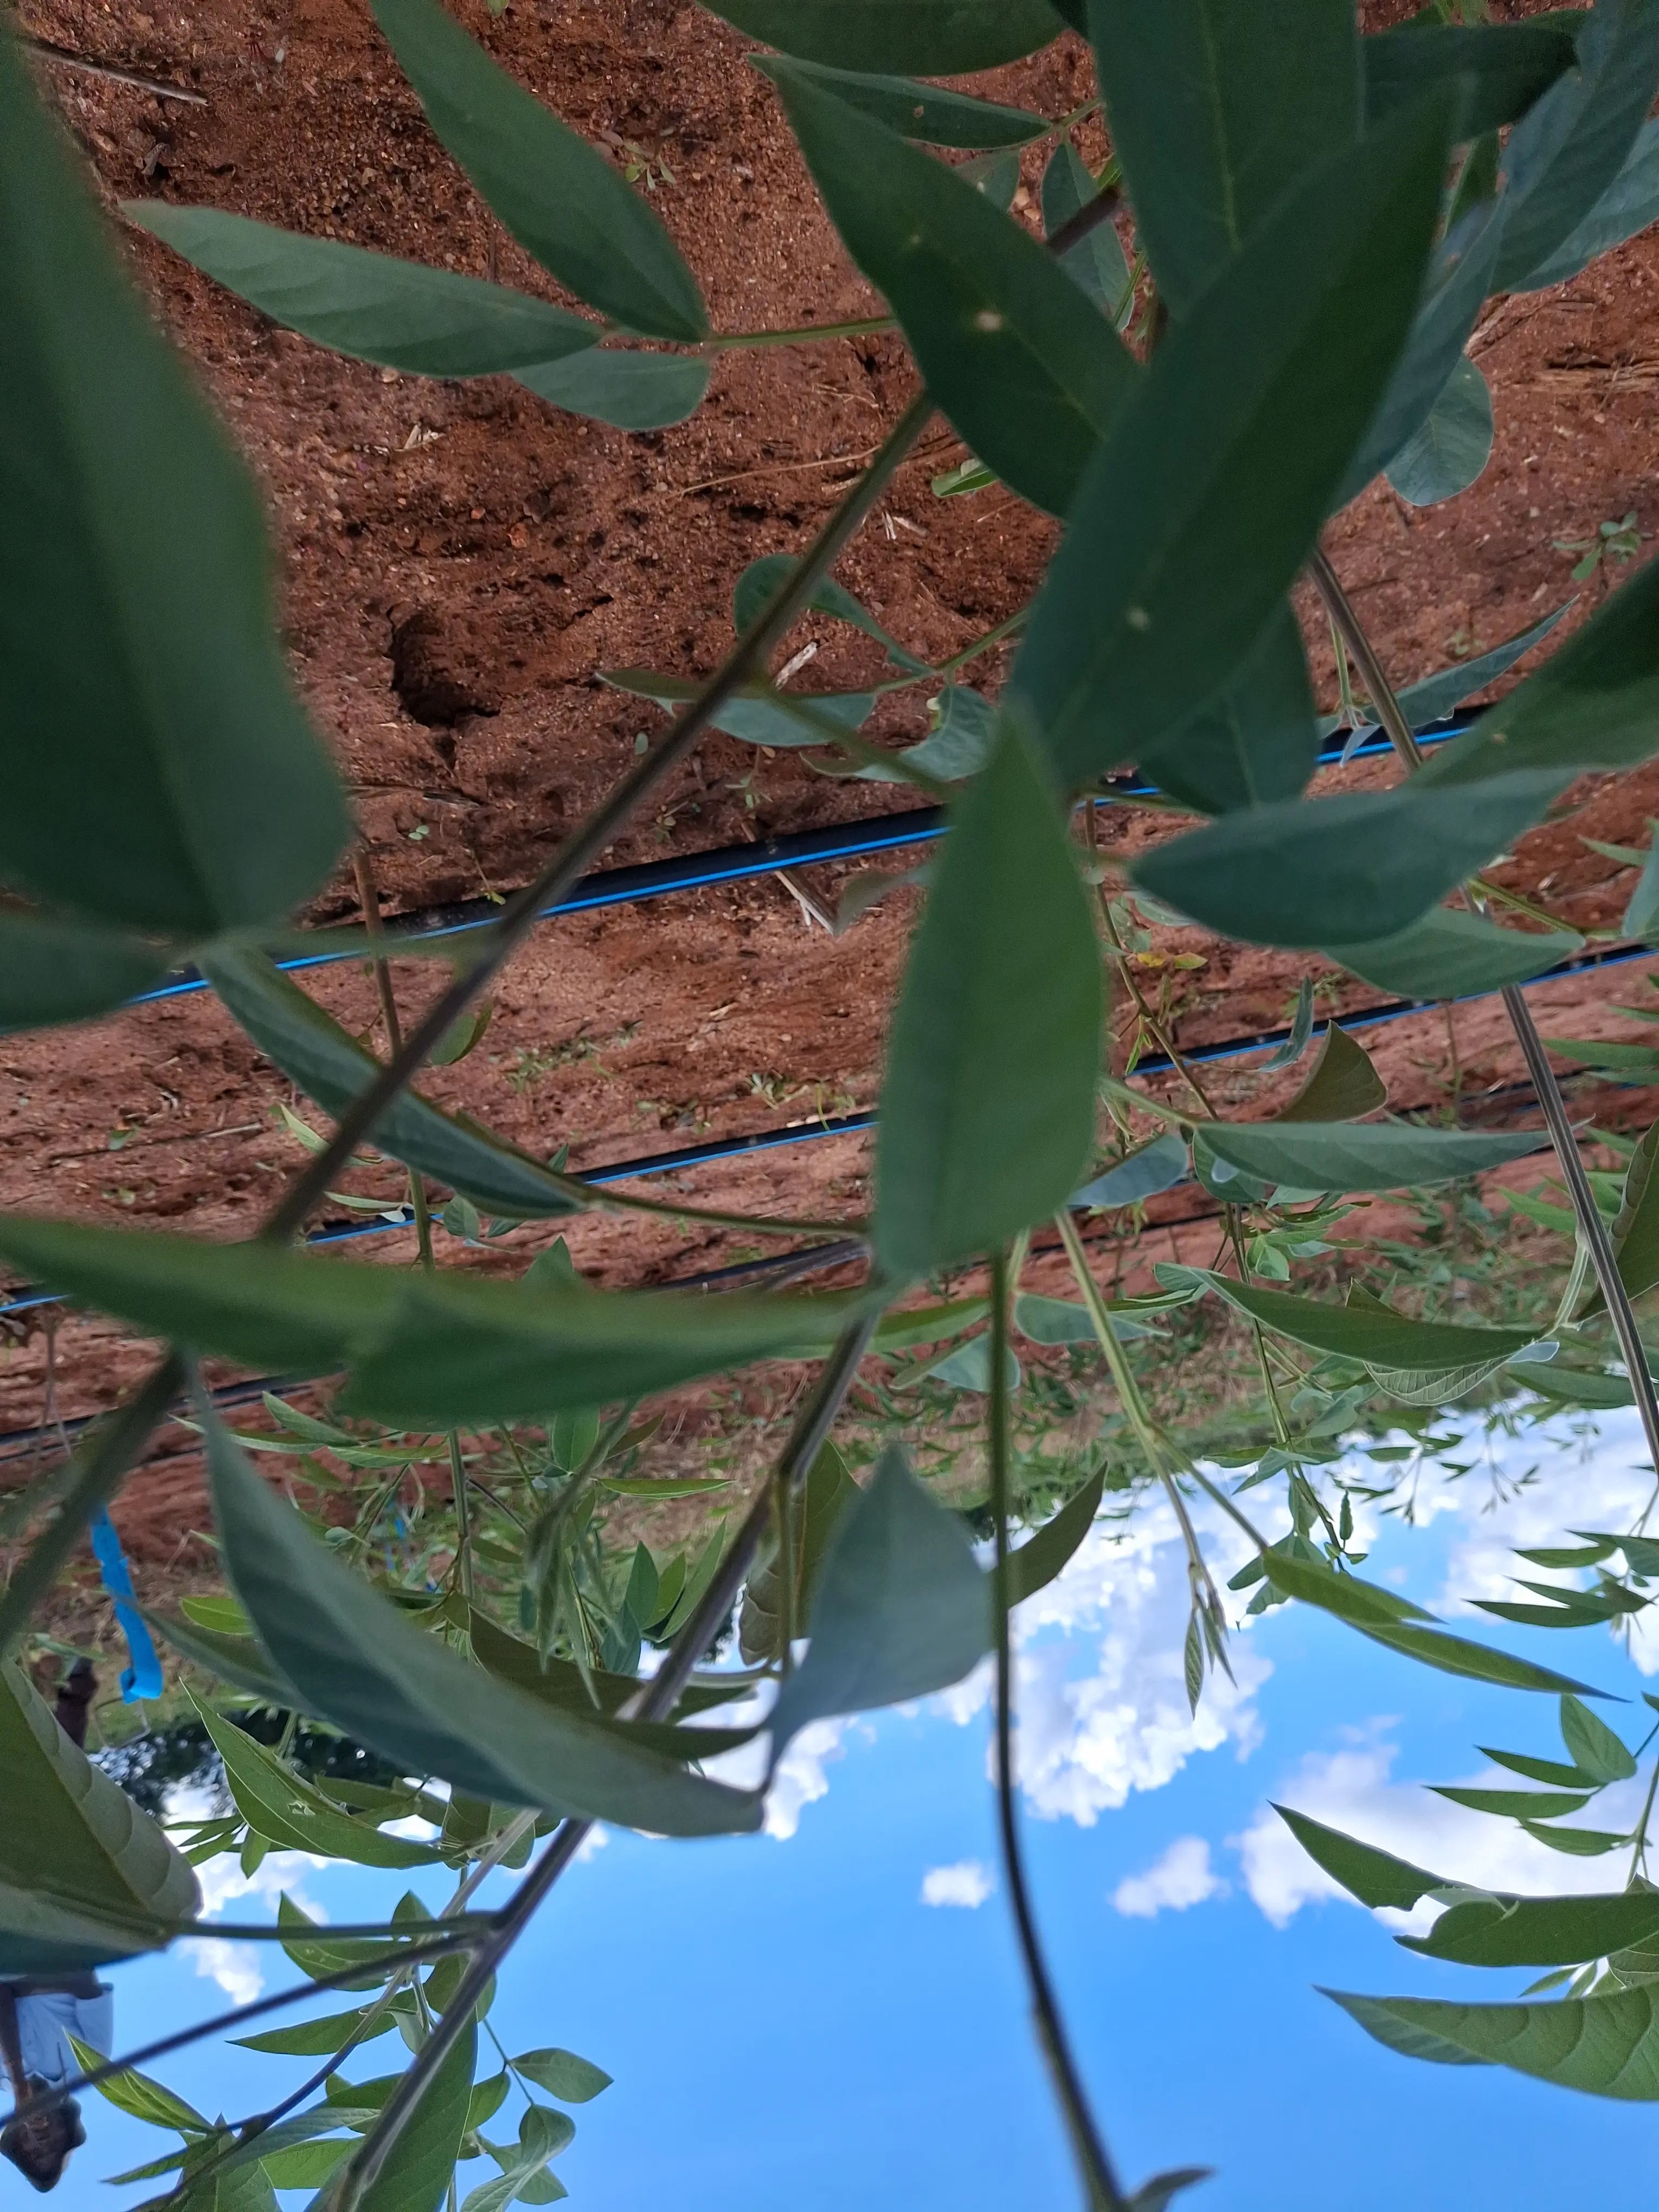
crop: pigeonpea
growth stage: vegetative
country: Kenya
